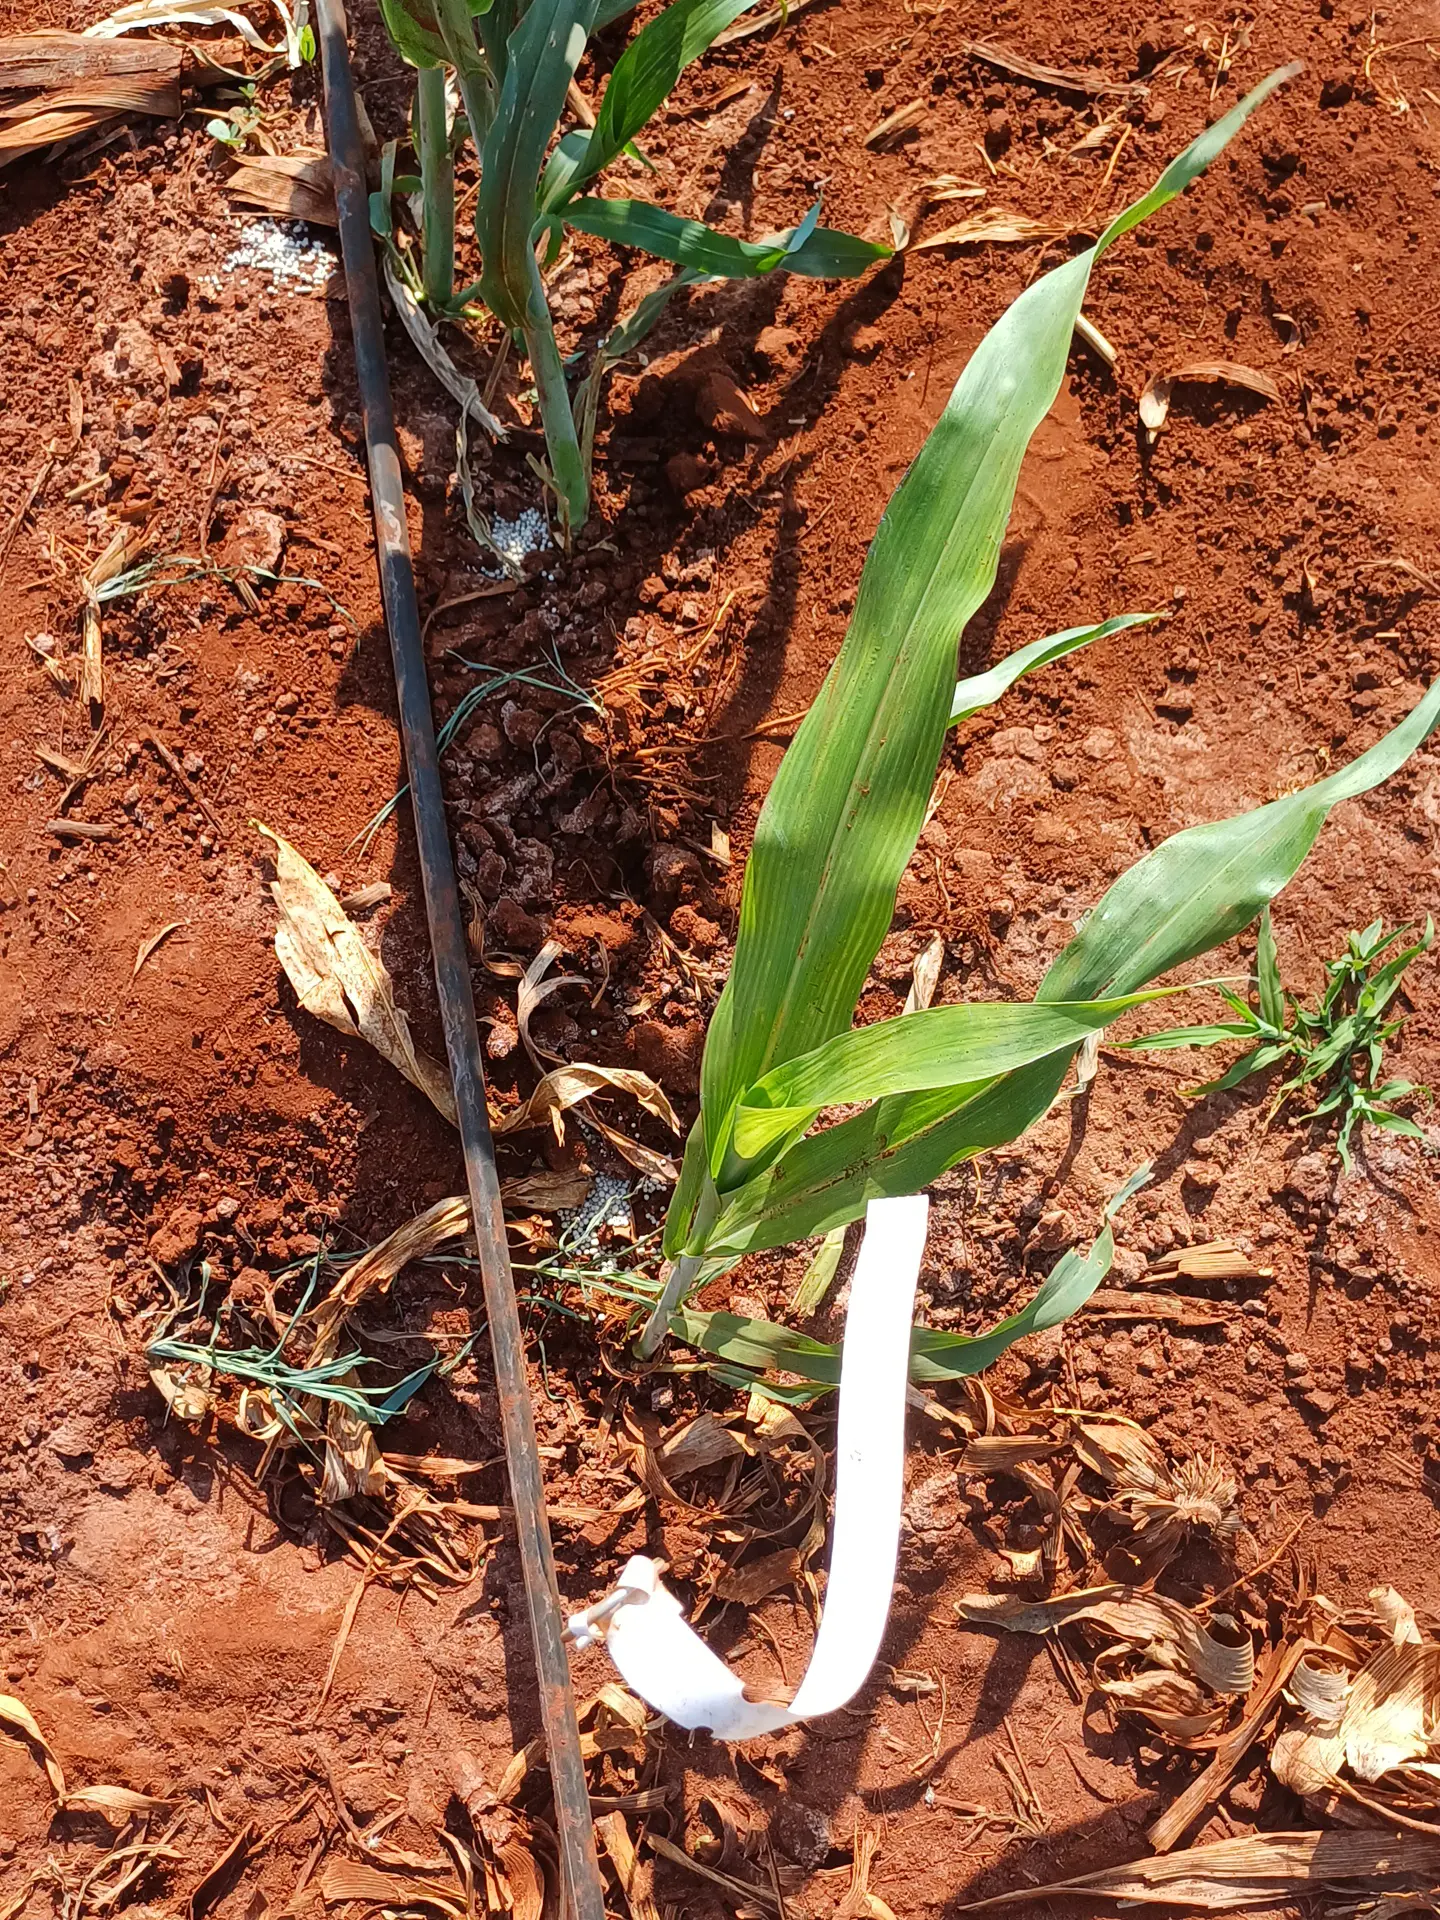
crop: sorghum
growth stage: vegetative
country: Kenya
